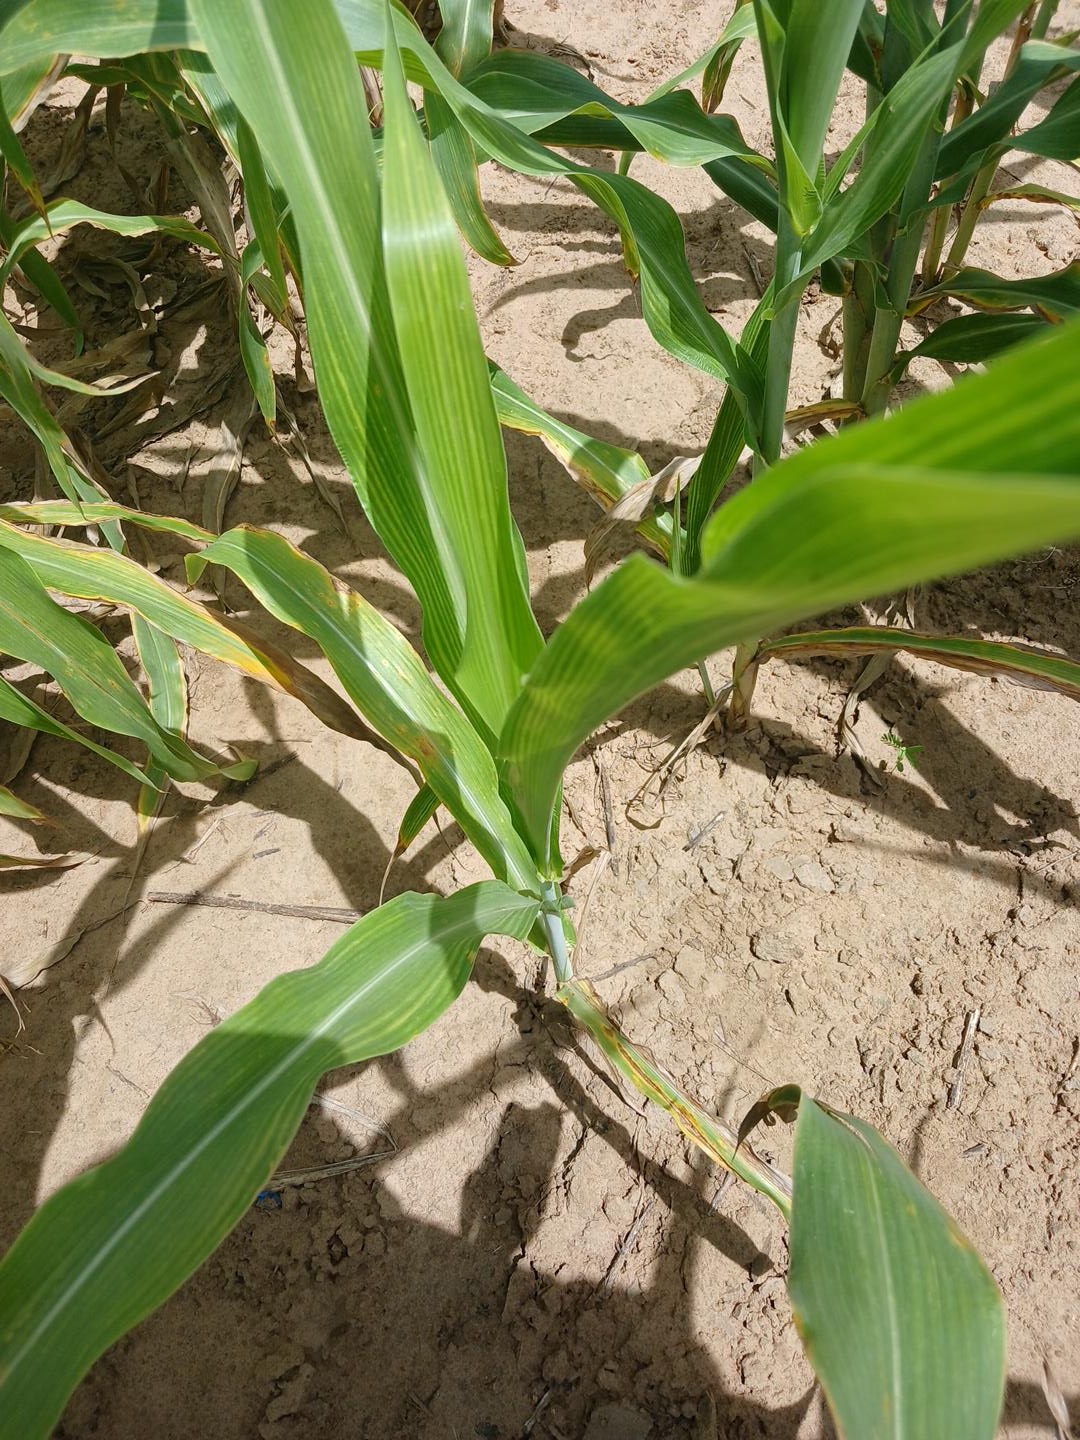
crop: sorghum
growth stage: vegetative
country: Senegal
